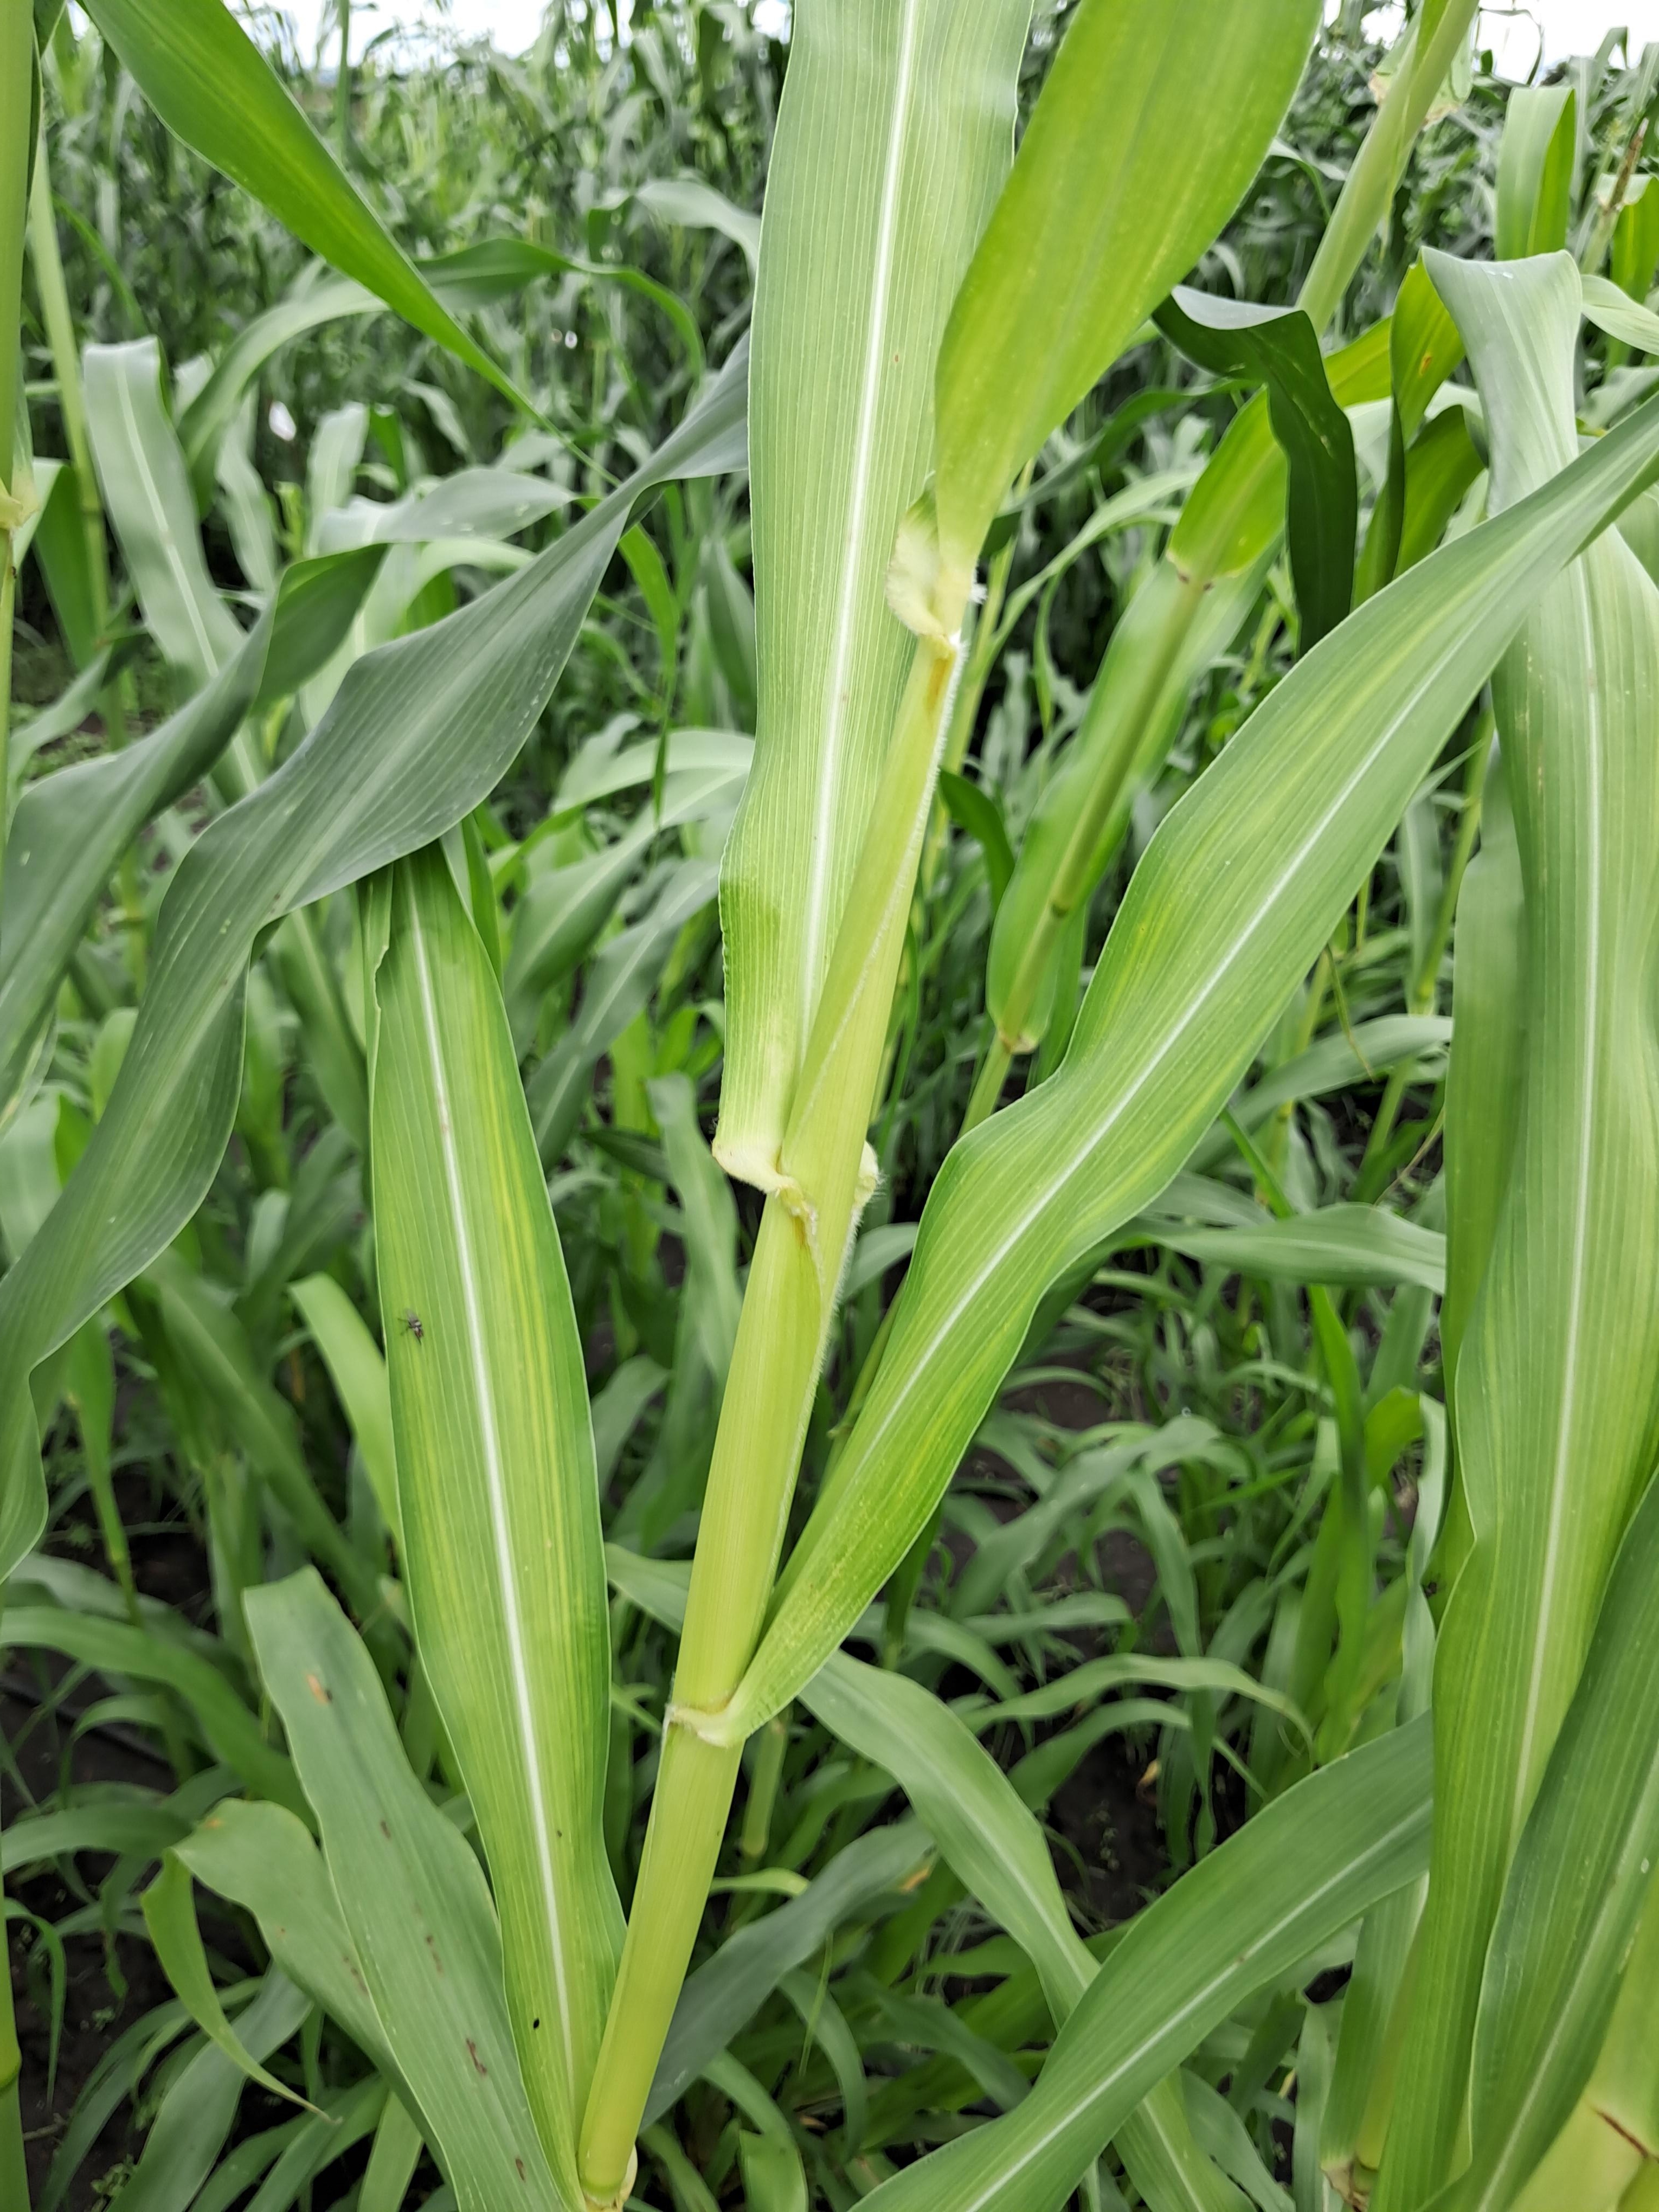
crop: pearl millet
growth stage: heading tuber
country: Tanzania
